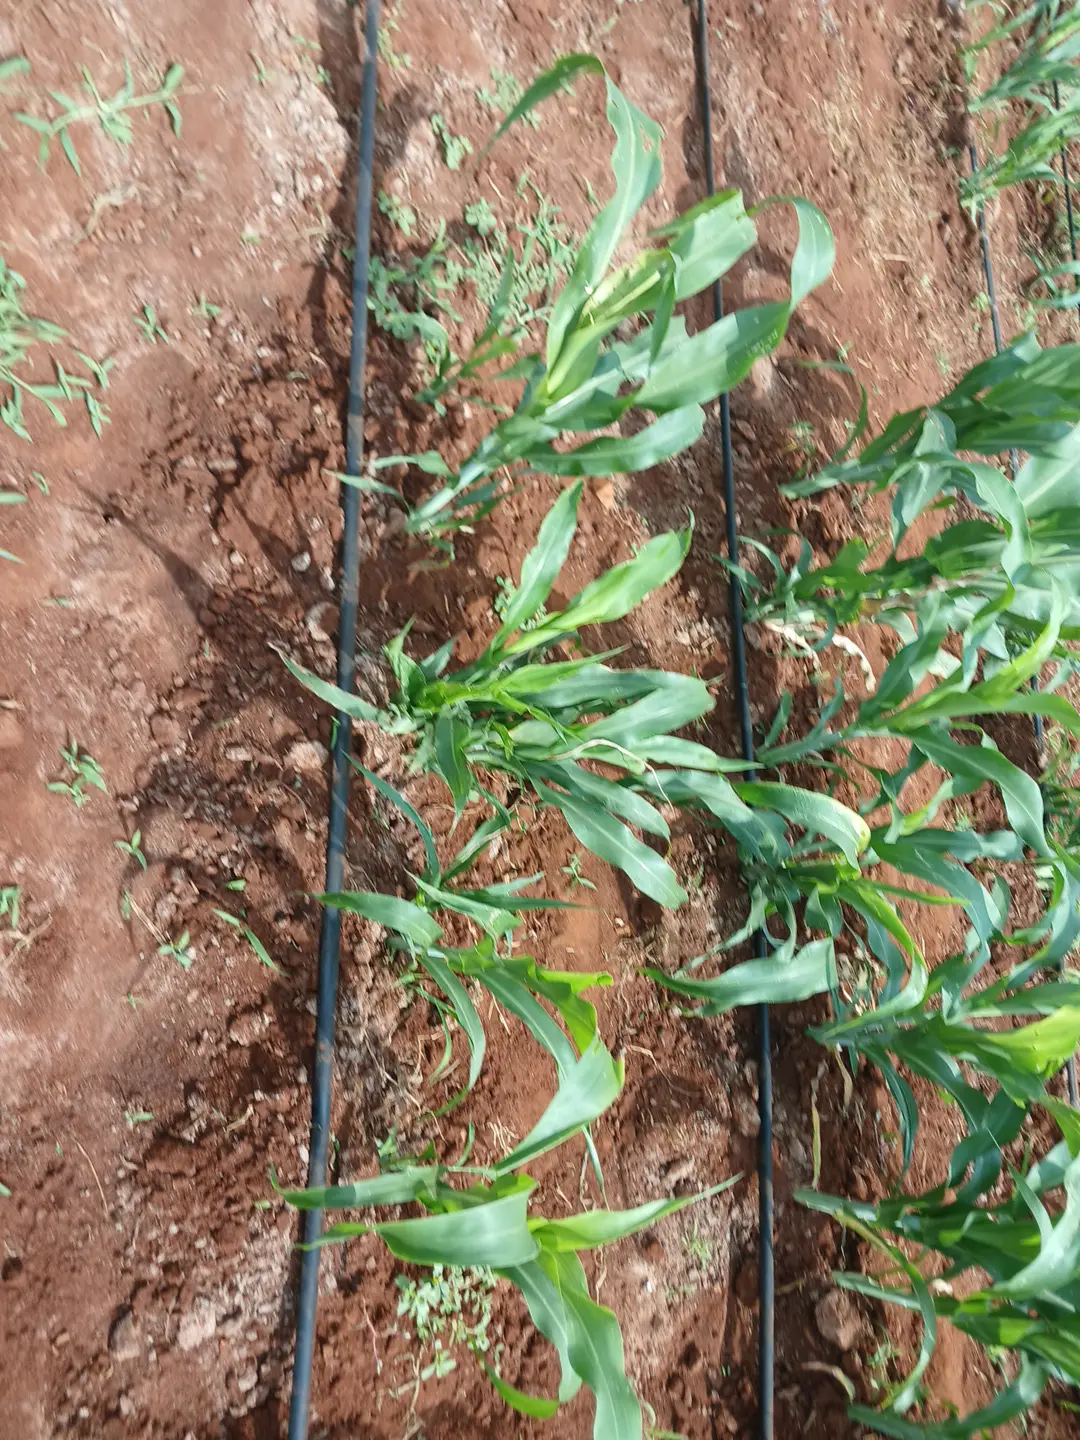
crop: sorghum
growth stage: elongation stem
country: Kenya
